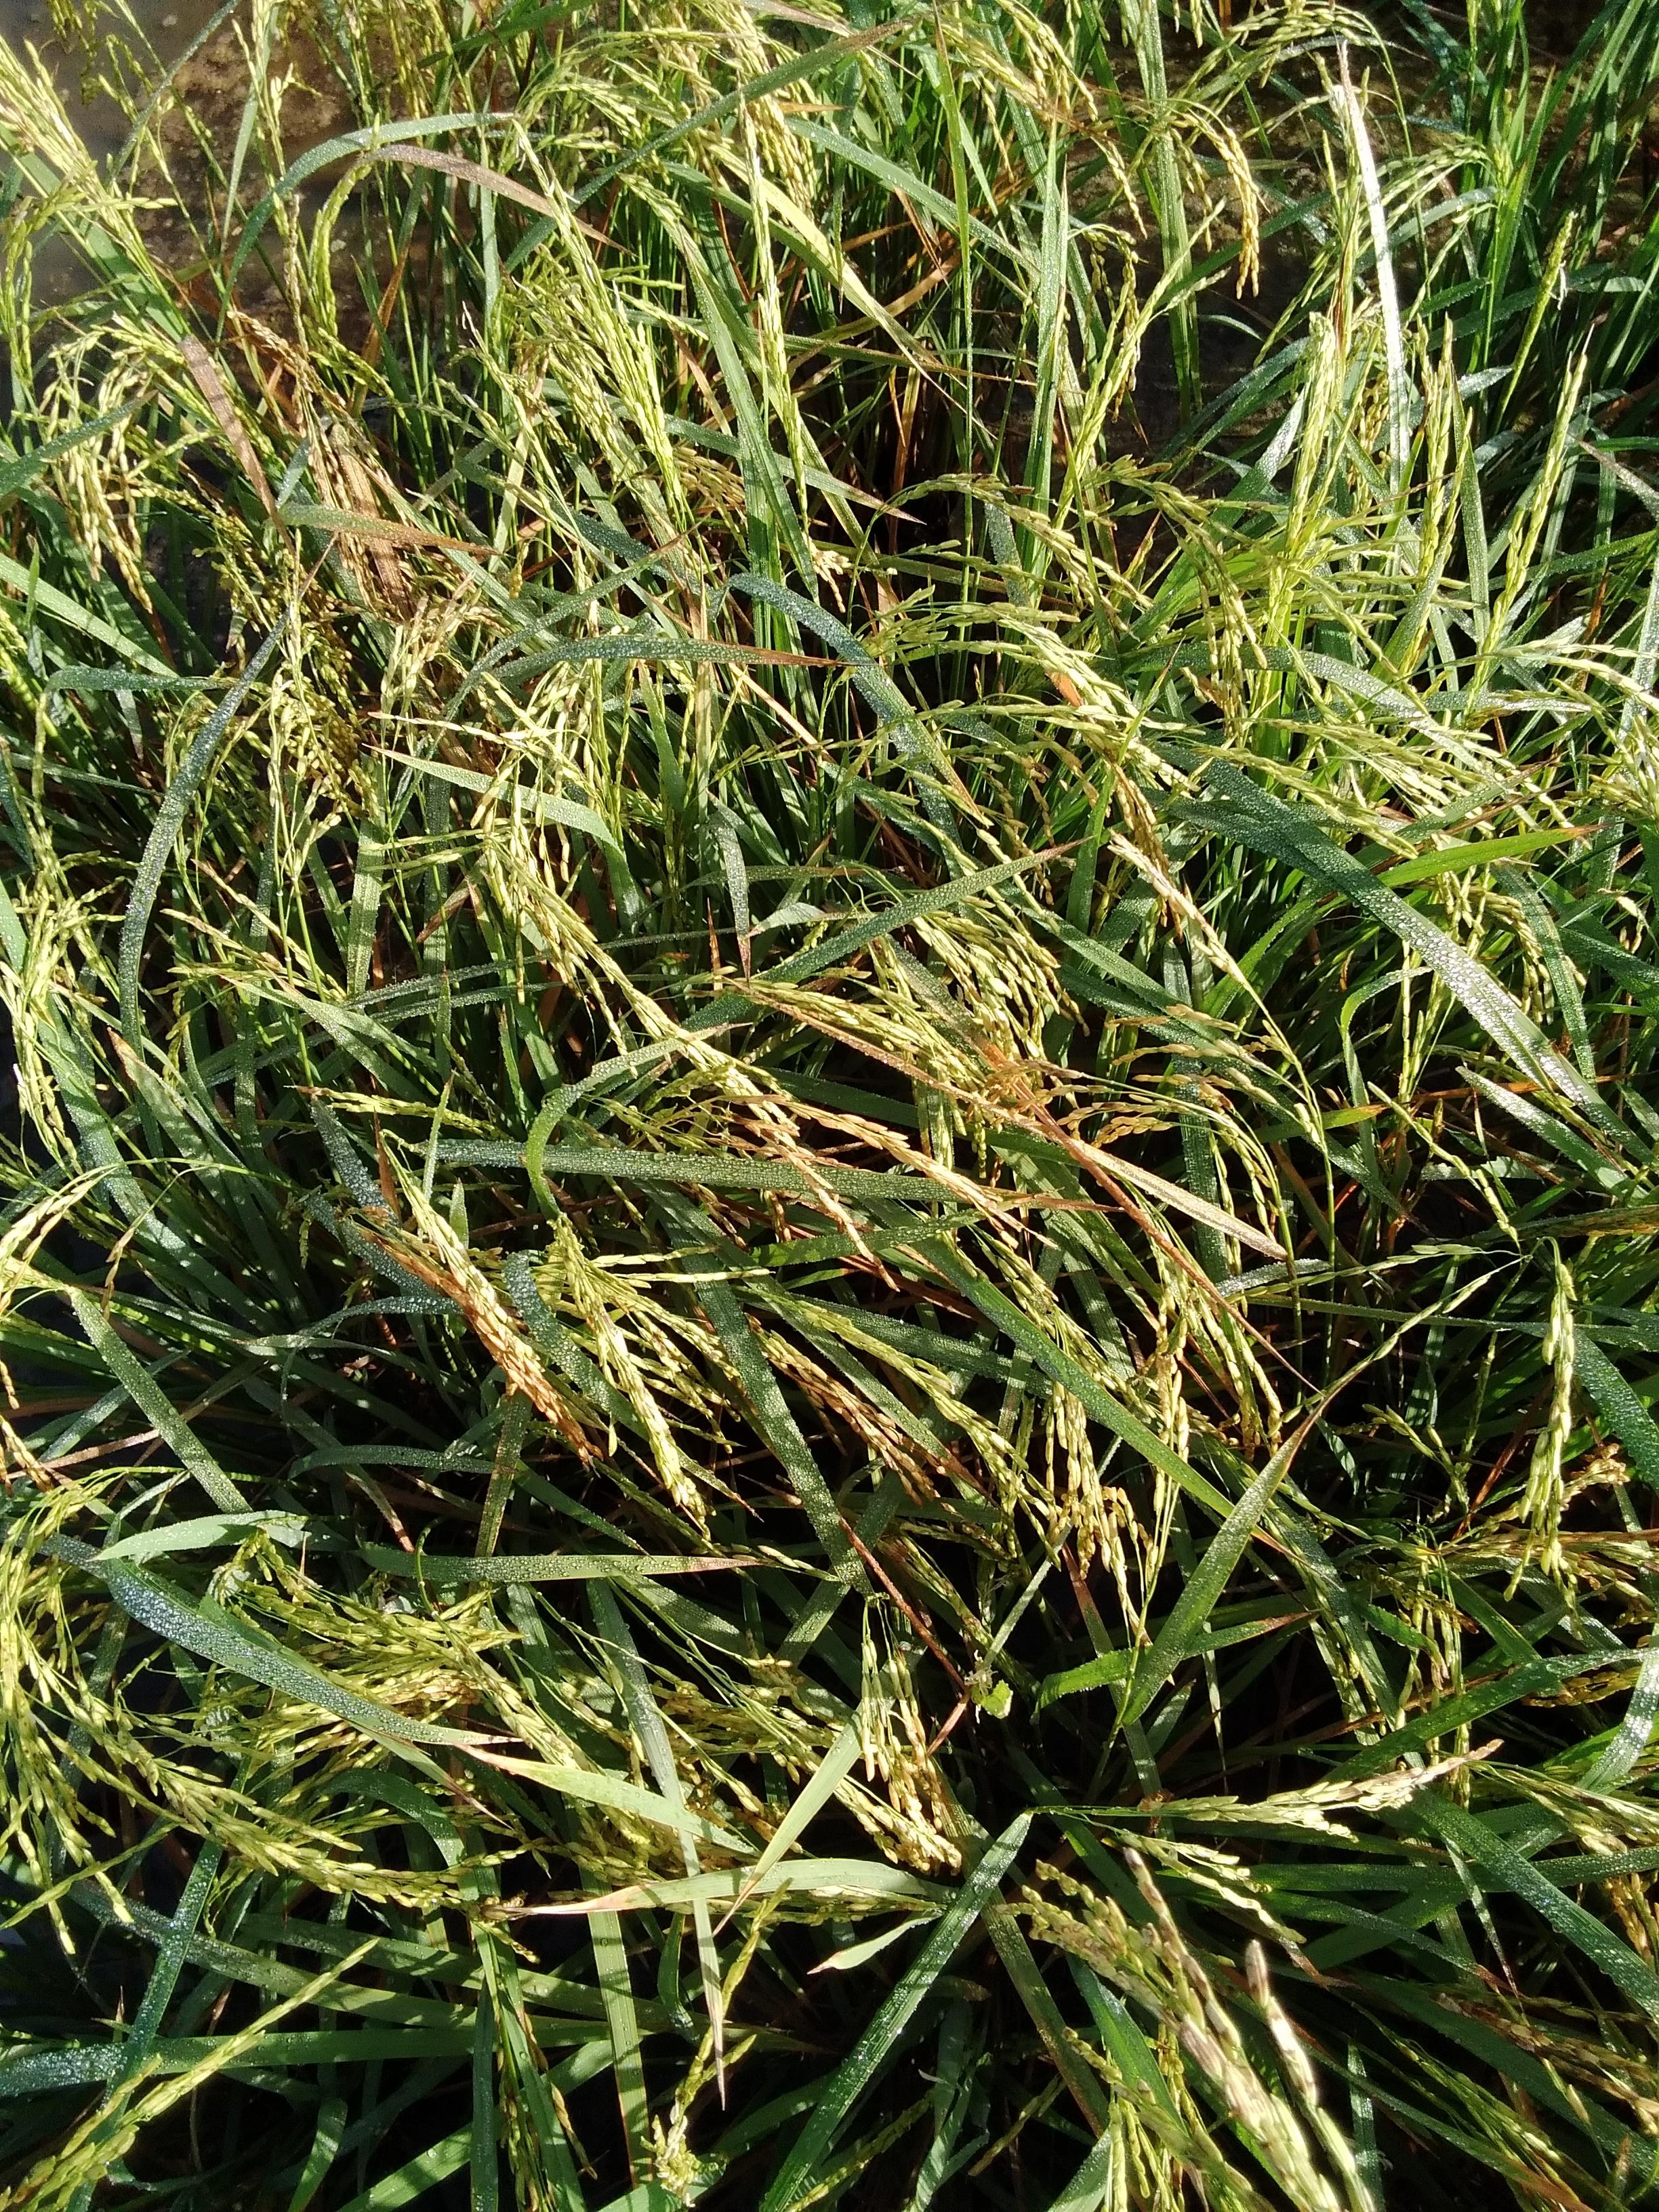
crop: rice
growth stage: stage dough
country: Senegal
